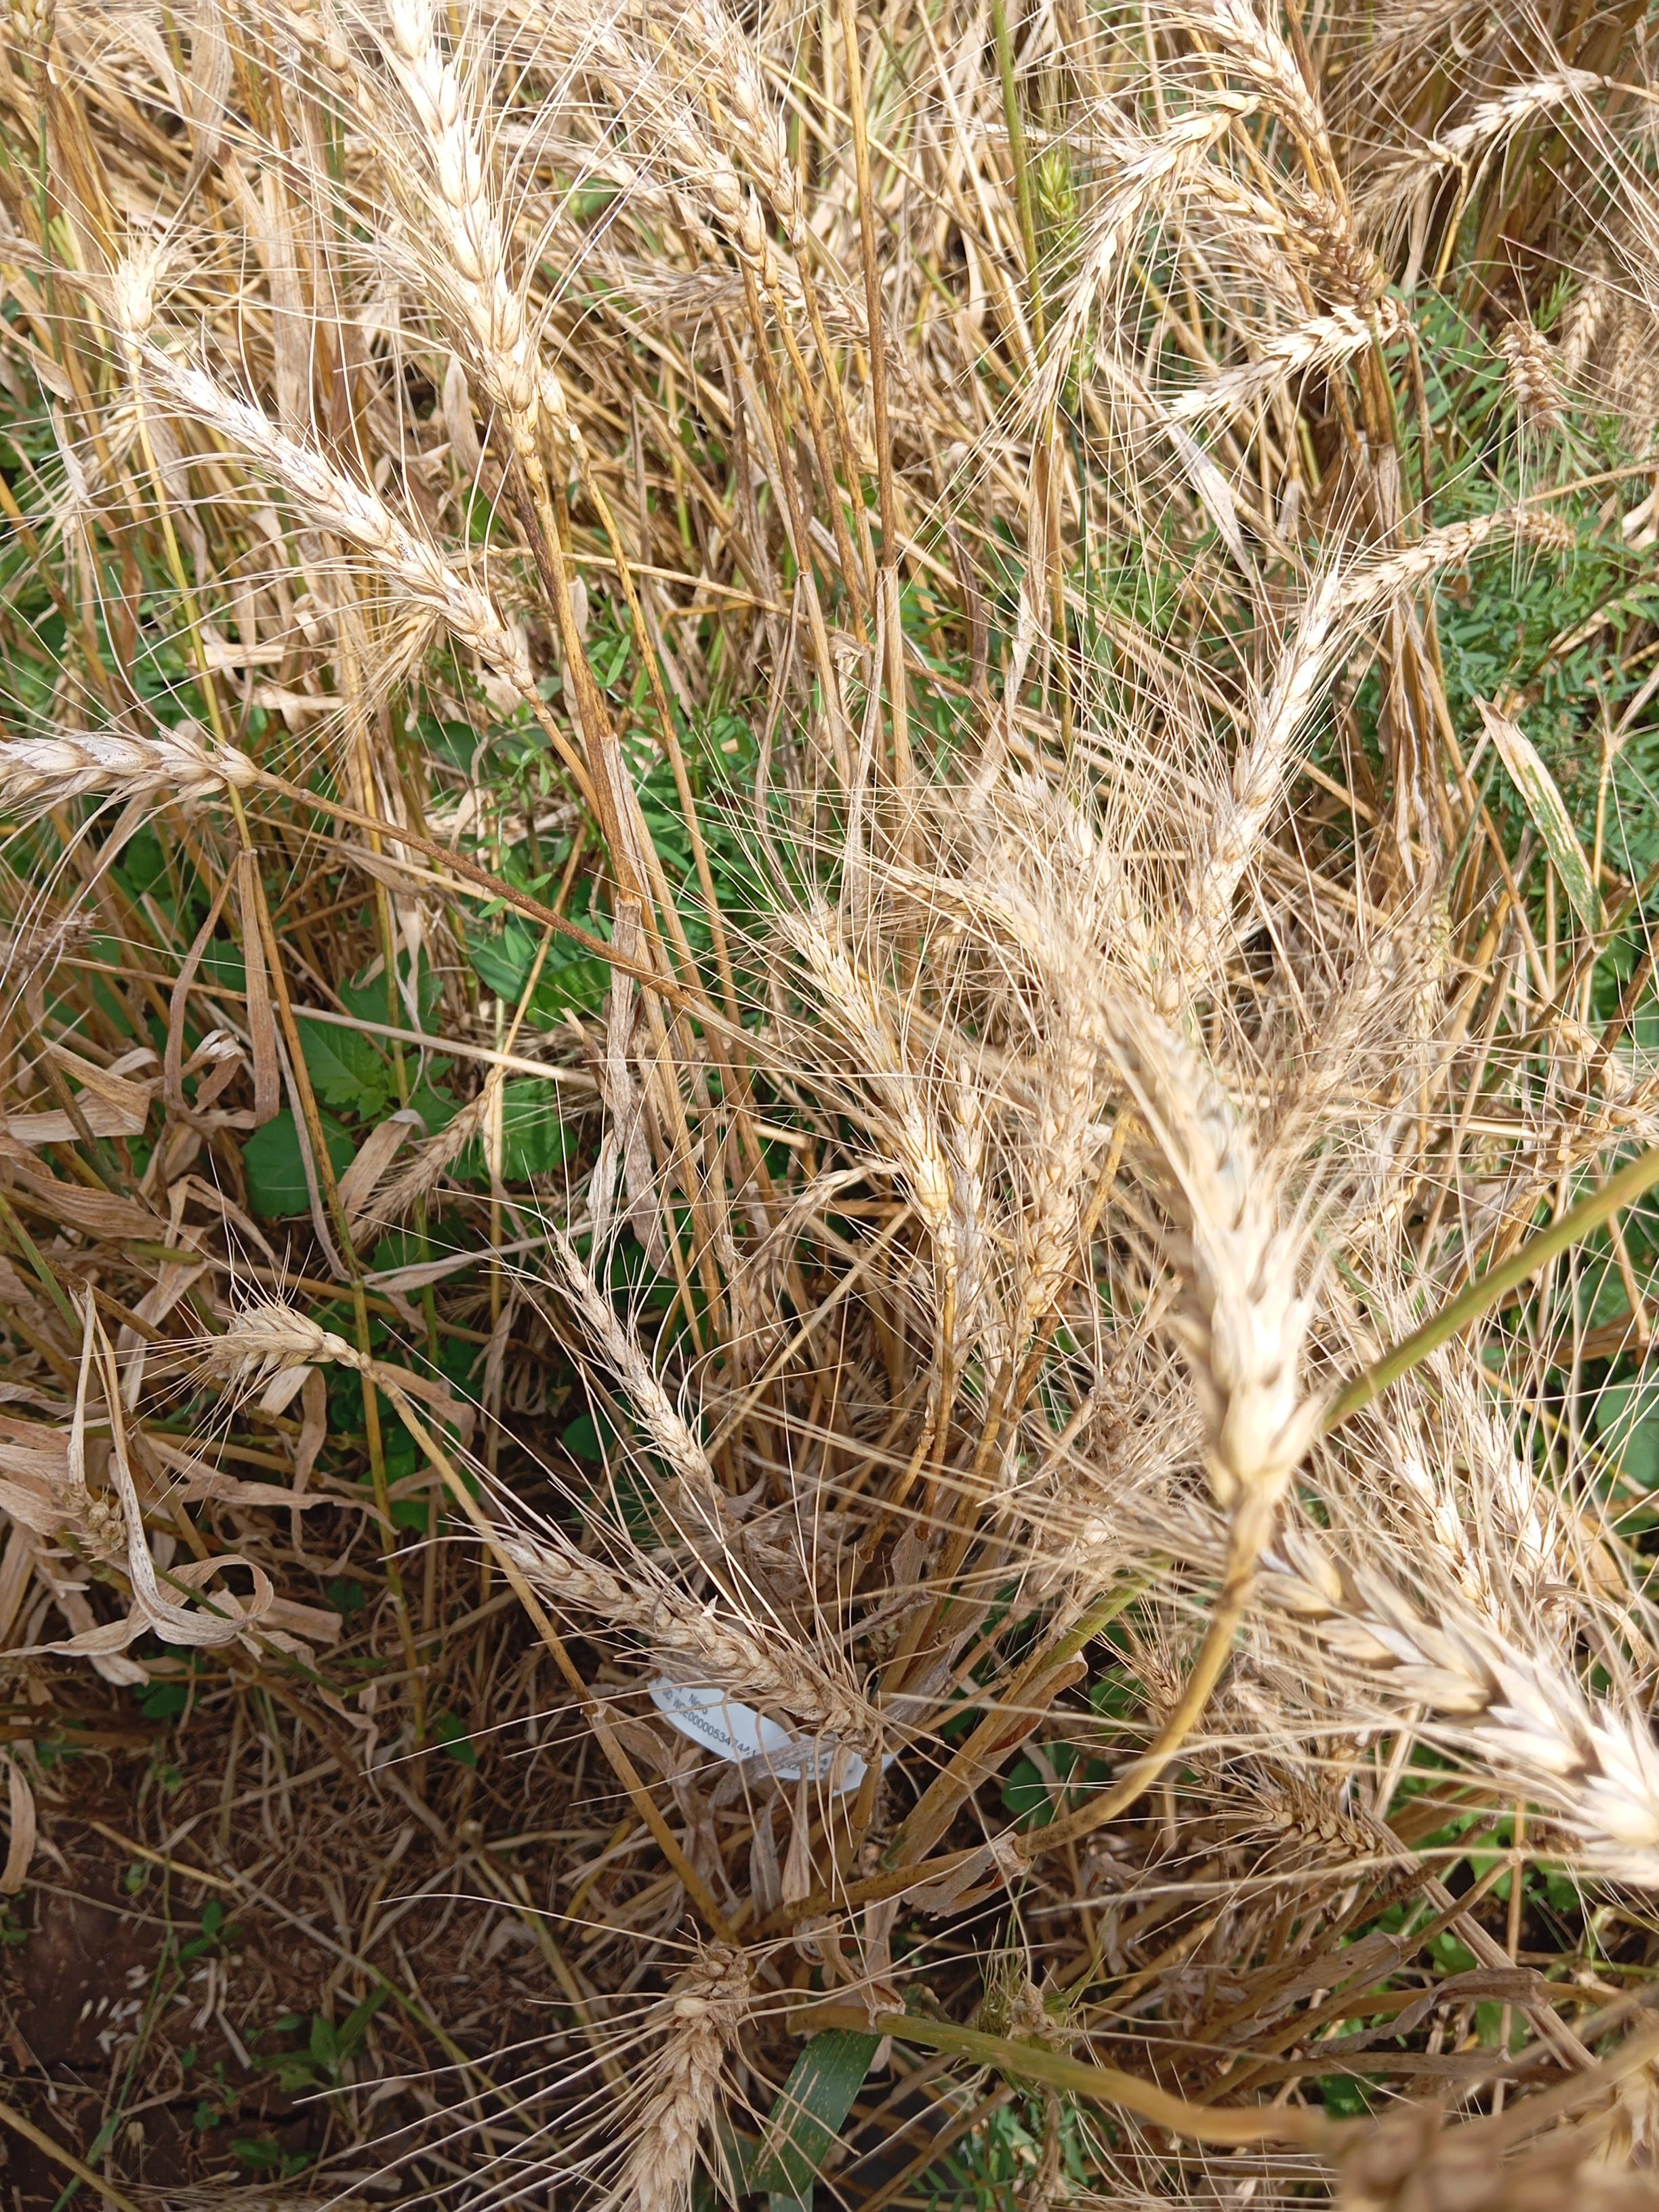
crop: wheat
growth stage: maturity
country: Kenya
